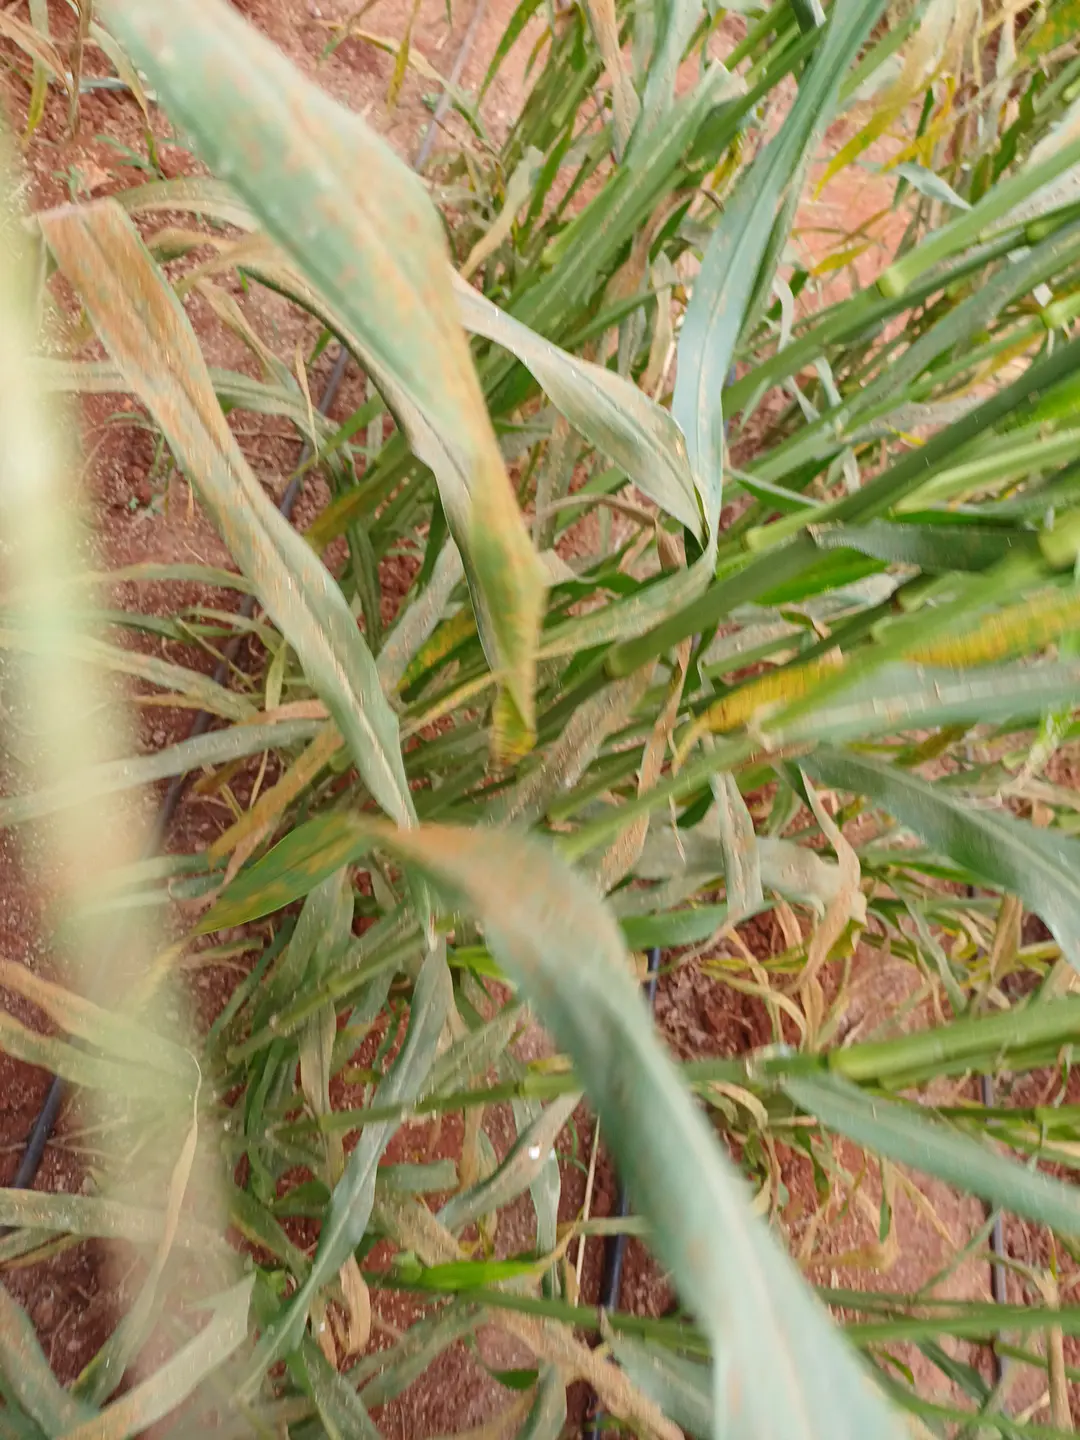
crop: pearl millet
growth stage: filling grain
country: Kenya
